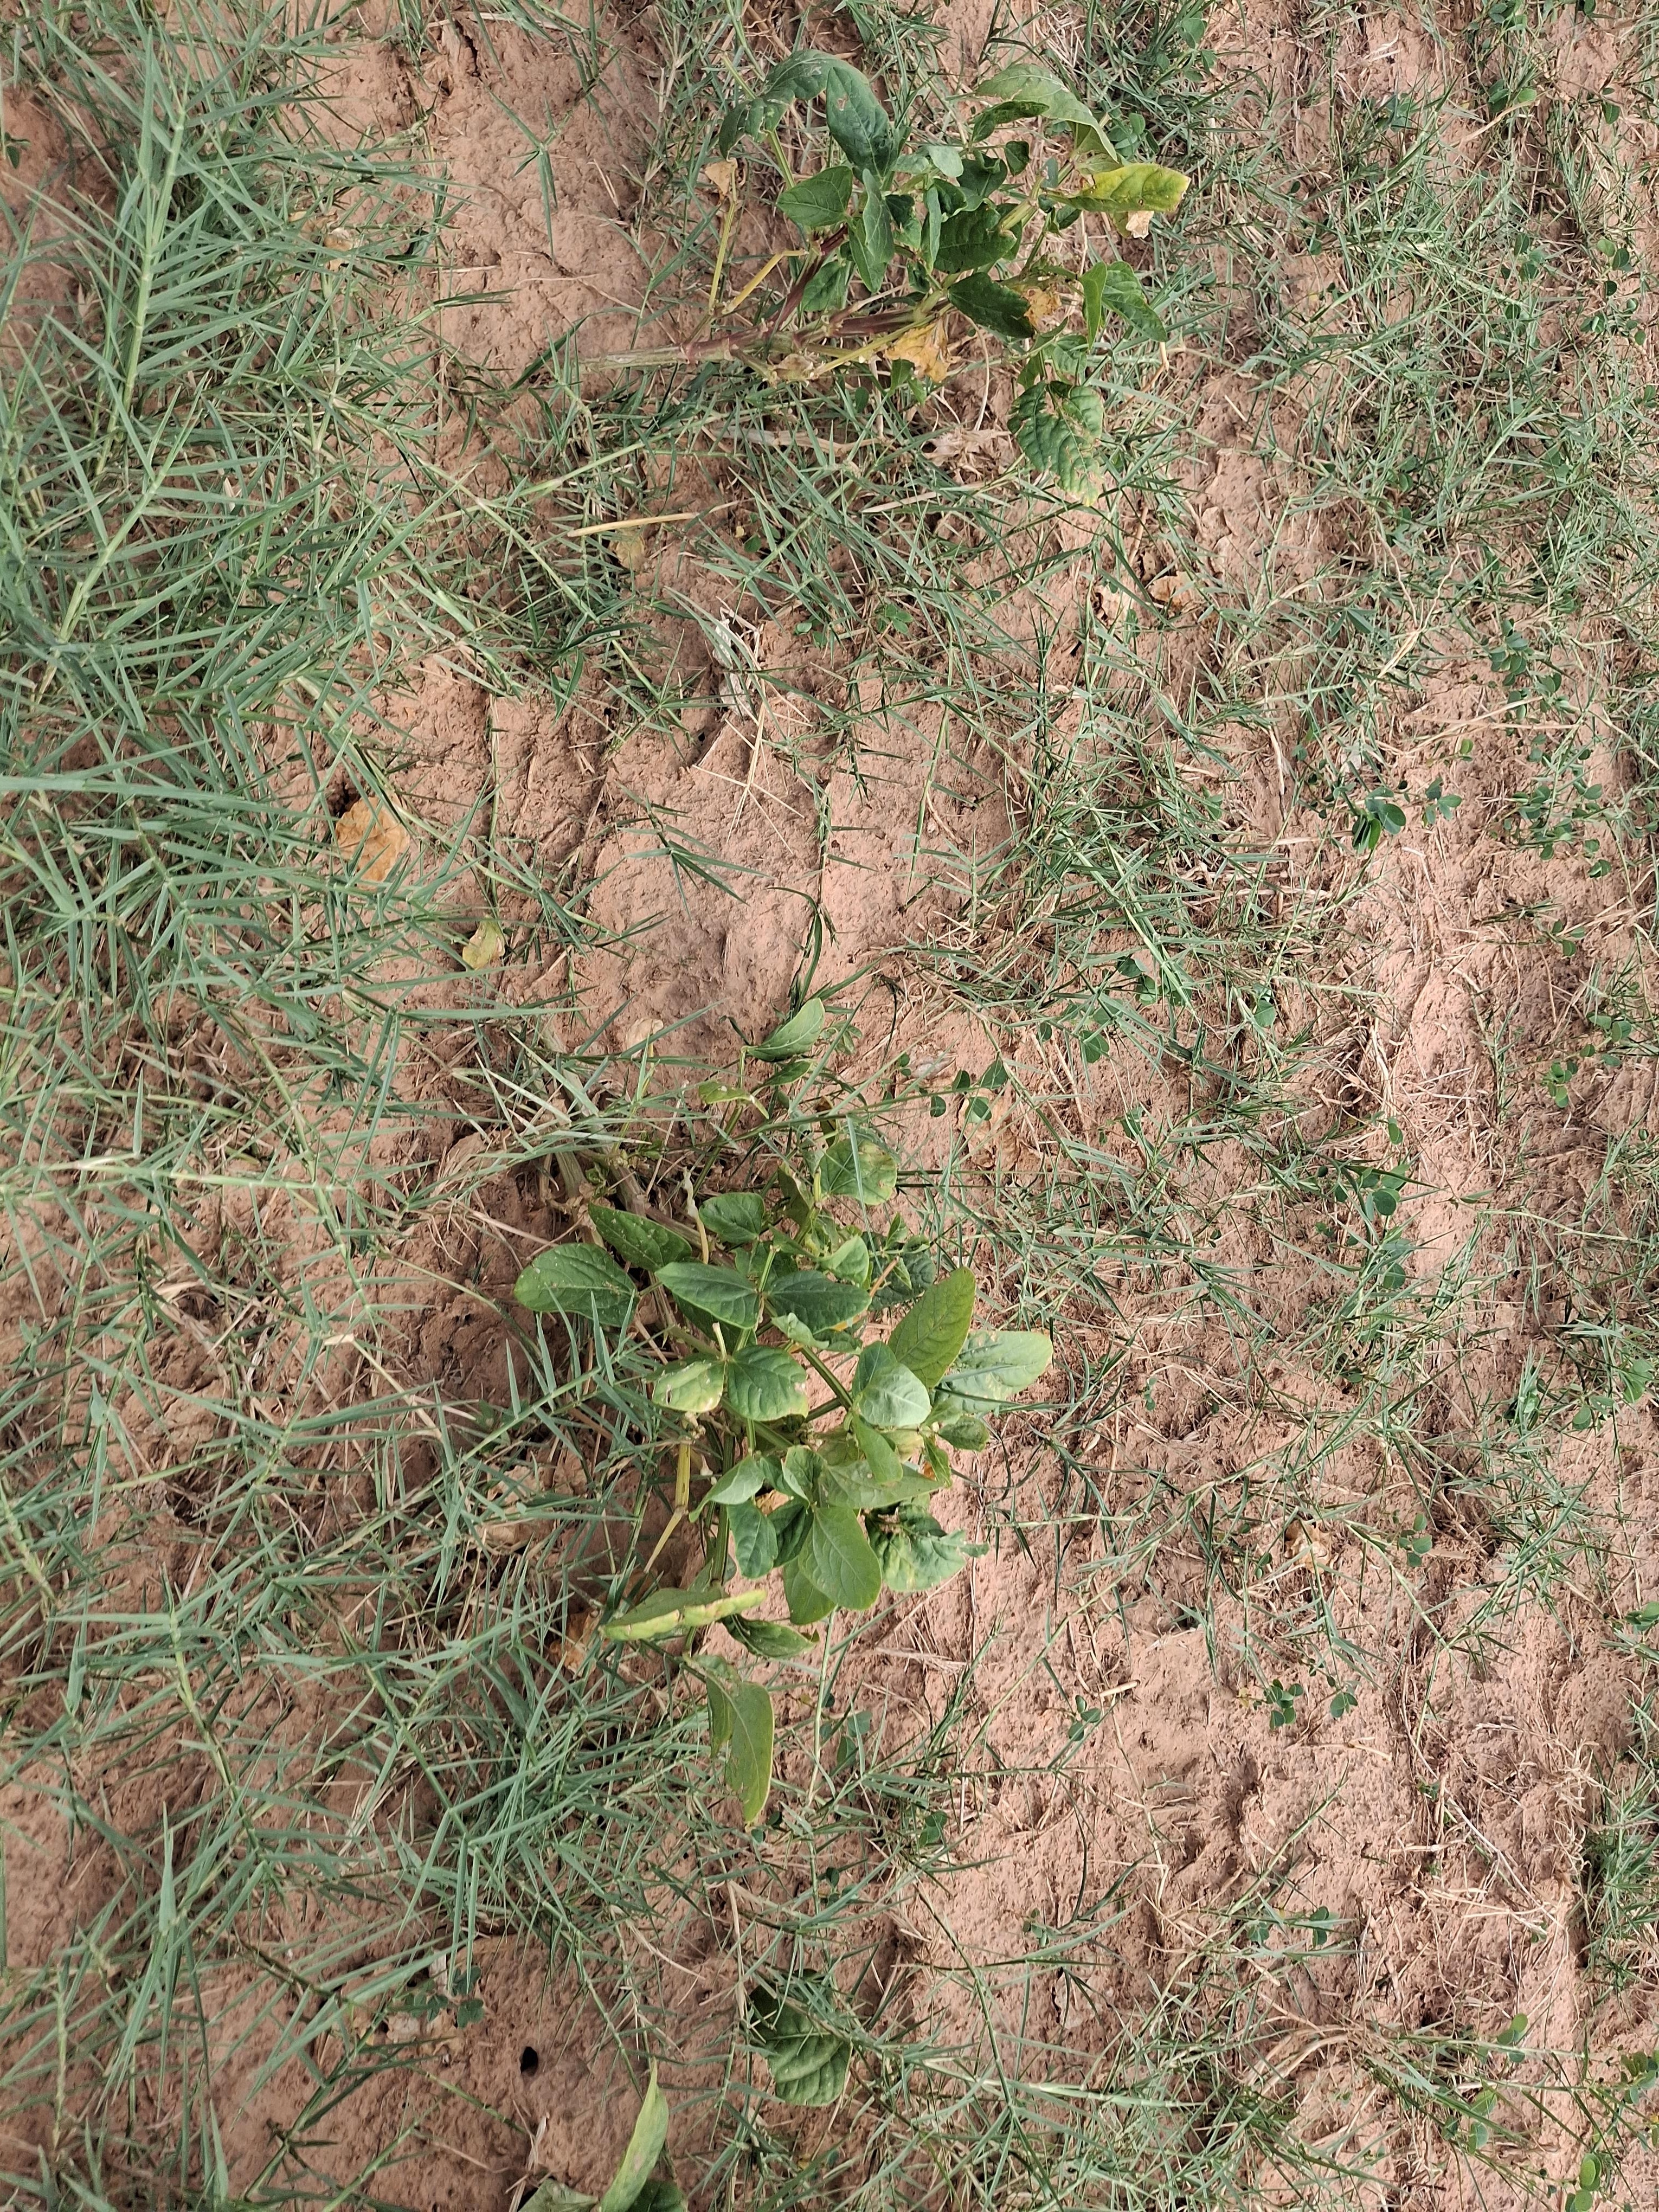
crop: cowpea
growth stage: harvest maturity
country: Nigeria
